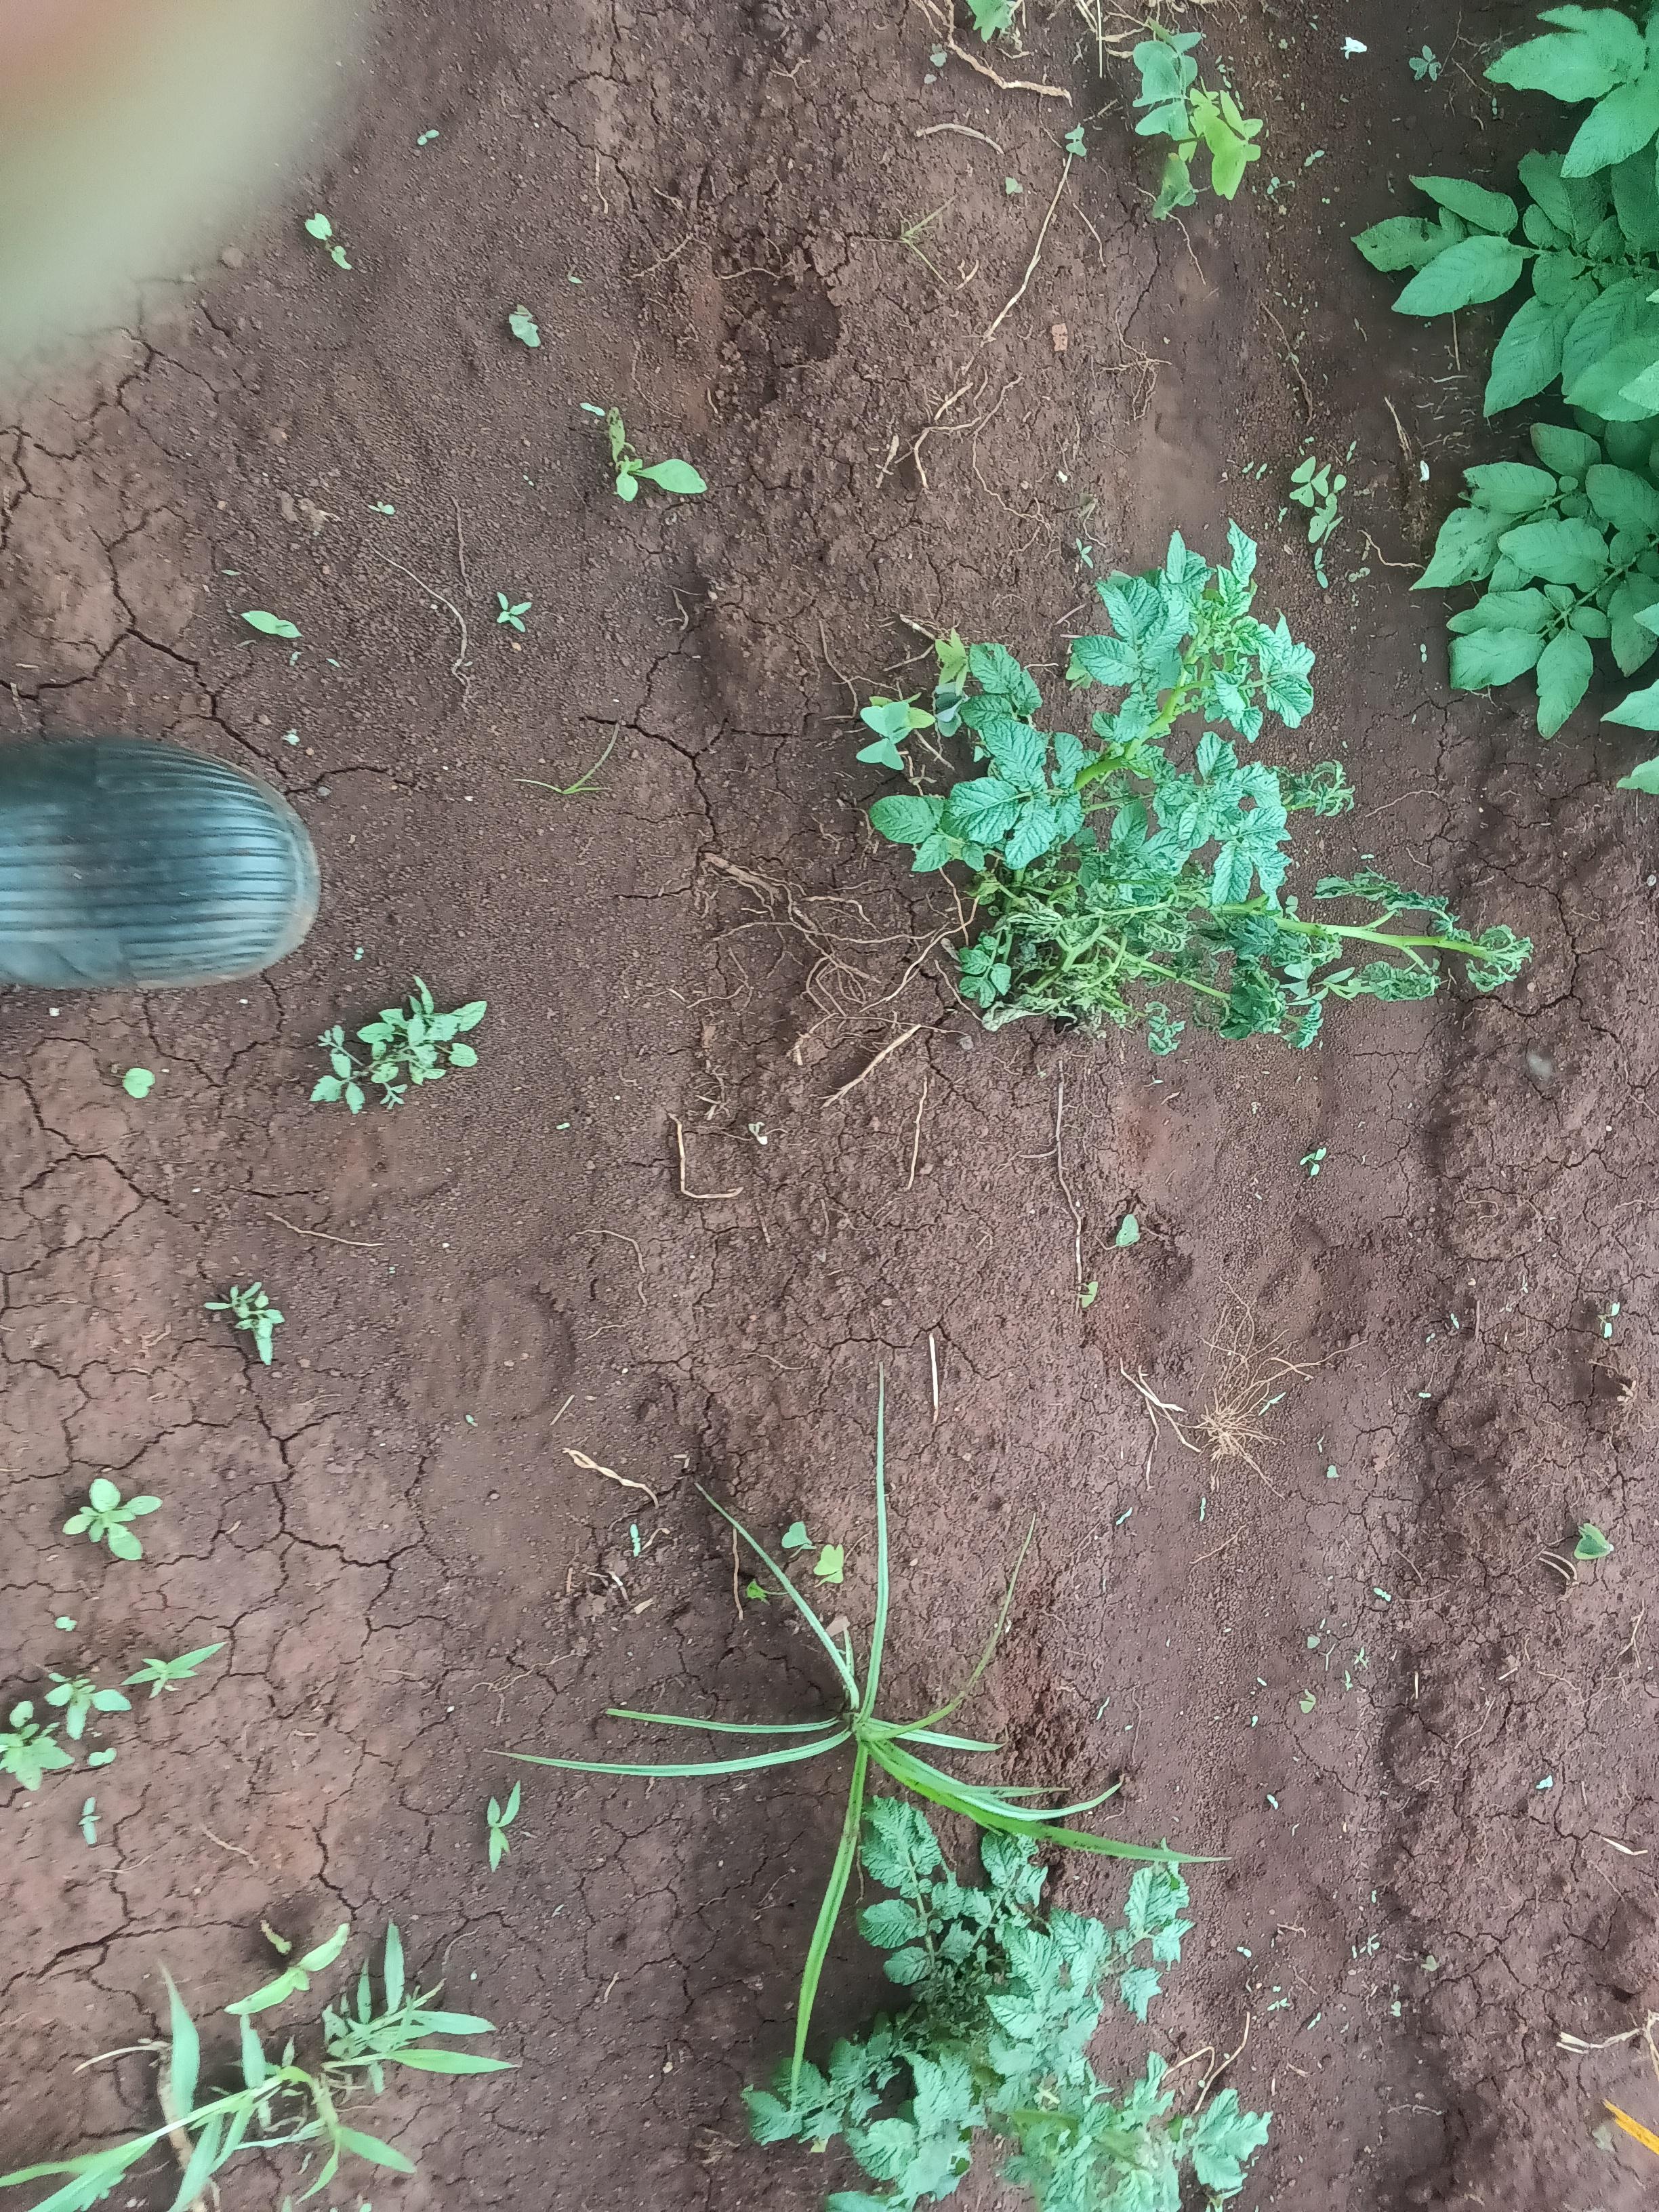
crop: potato
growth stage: flowering
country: Kenya
